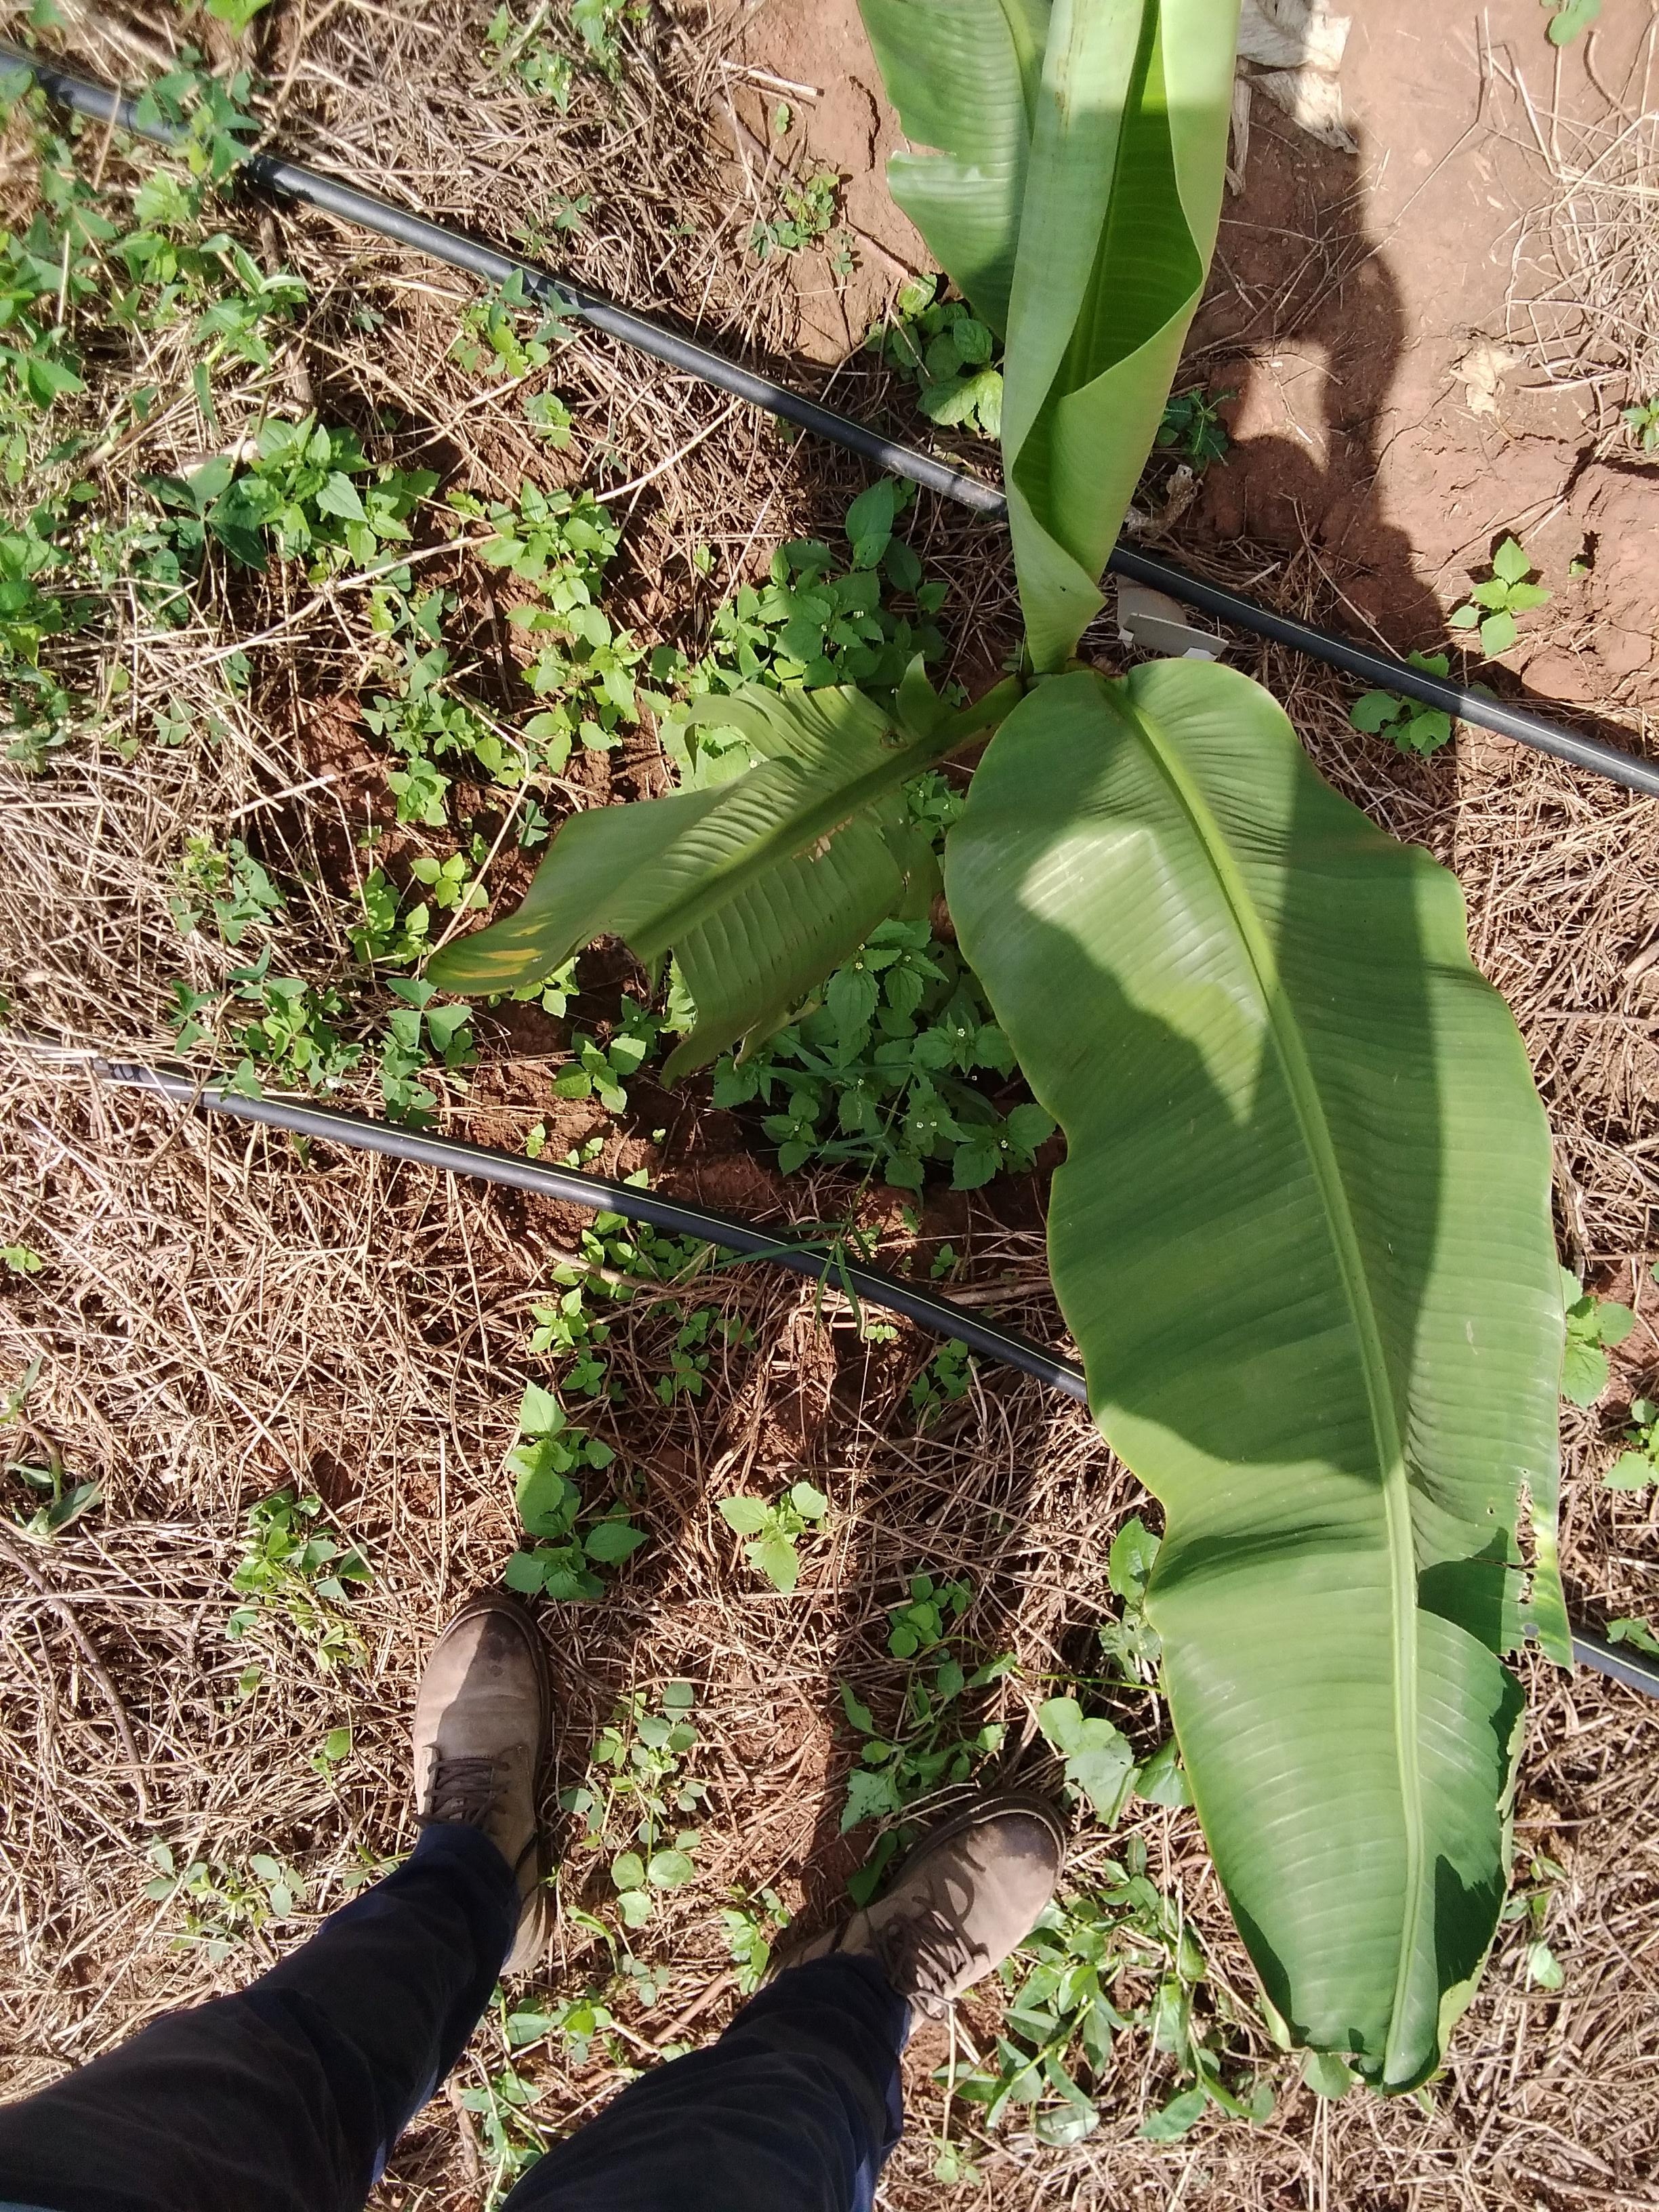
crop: banana
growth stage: vegetative
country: Tanzania
